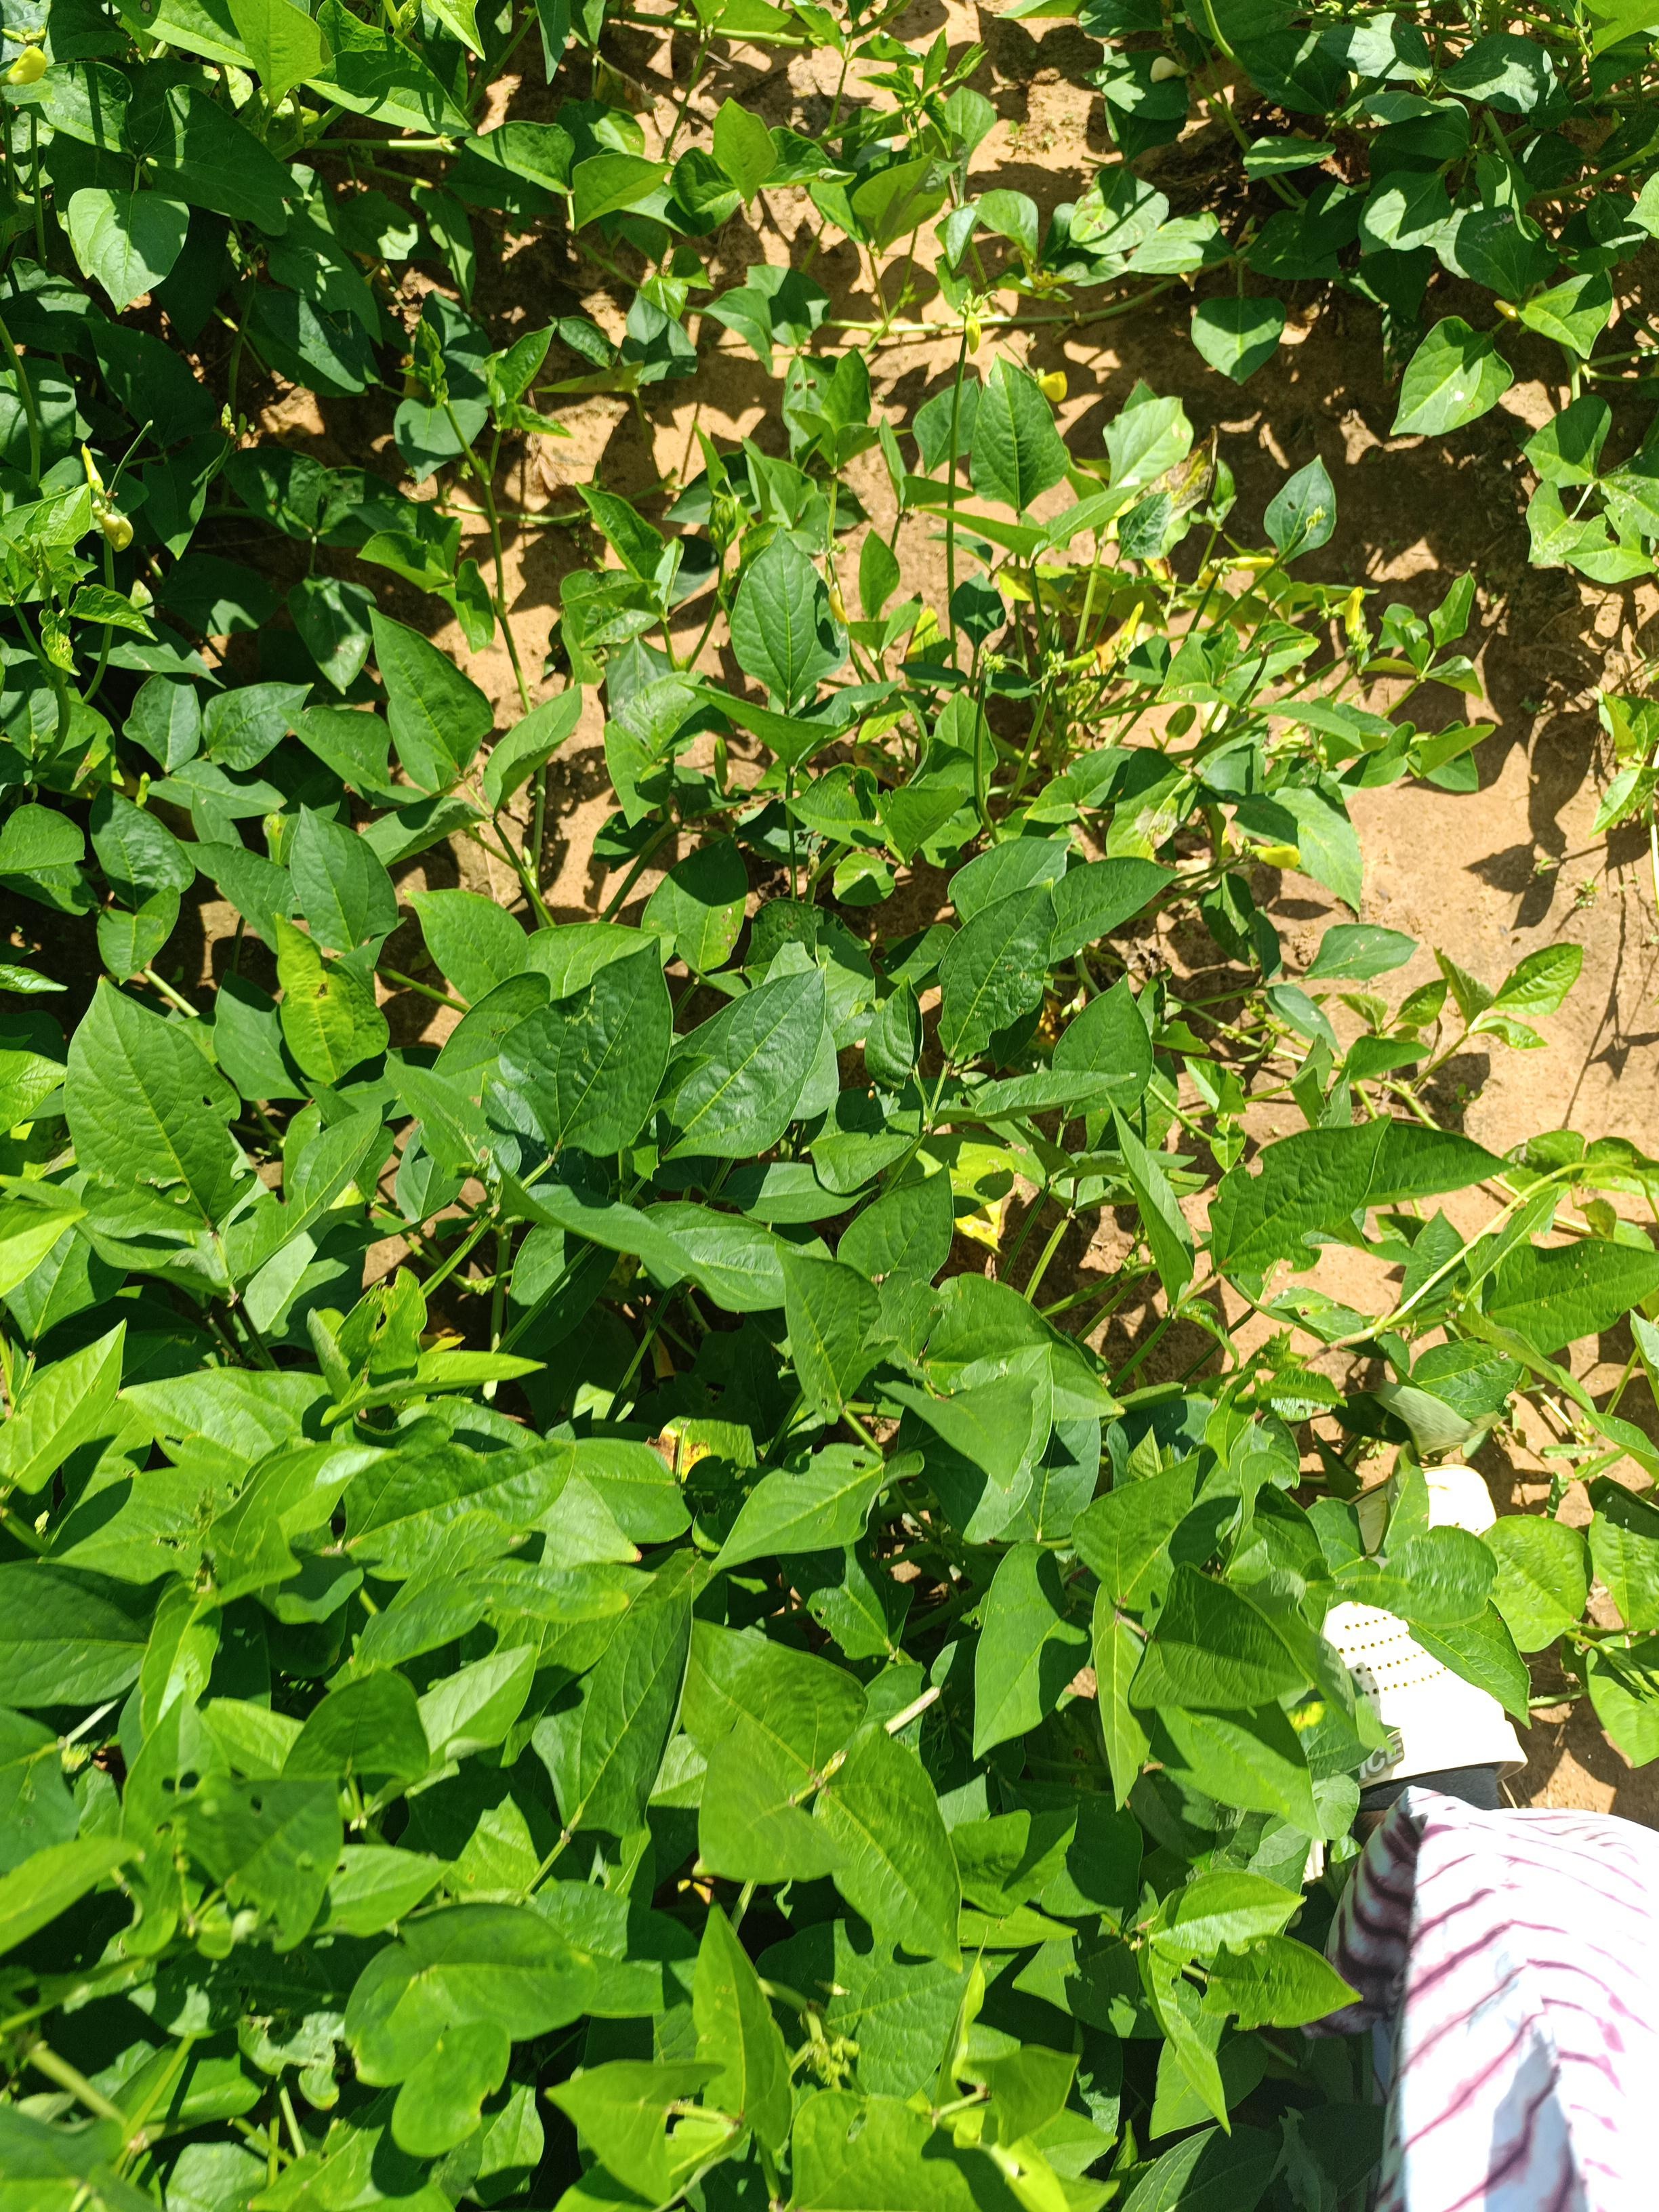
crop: cowpea
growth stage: development pod
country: Nigeria
